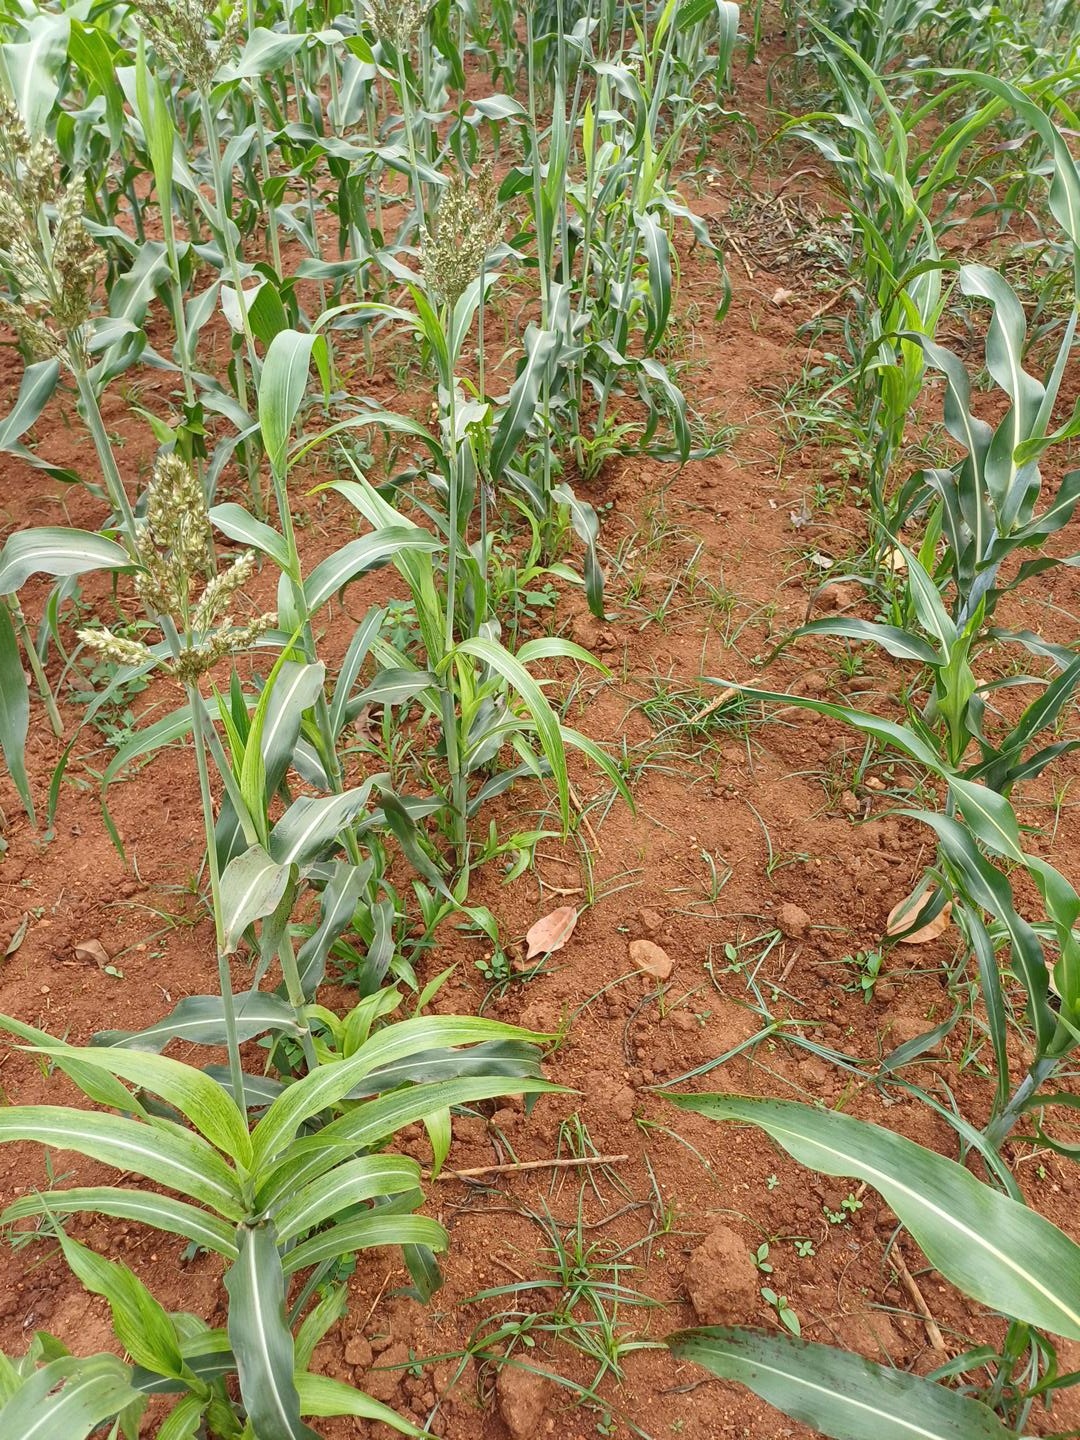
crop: sorghum
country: Kenya
